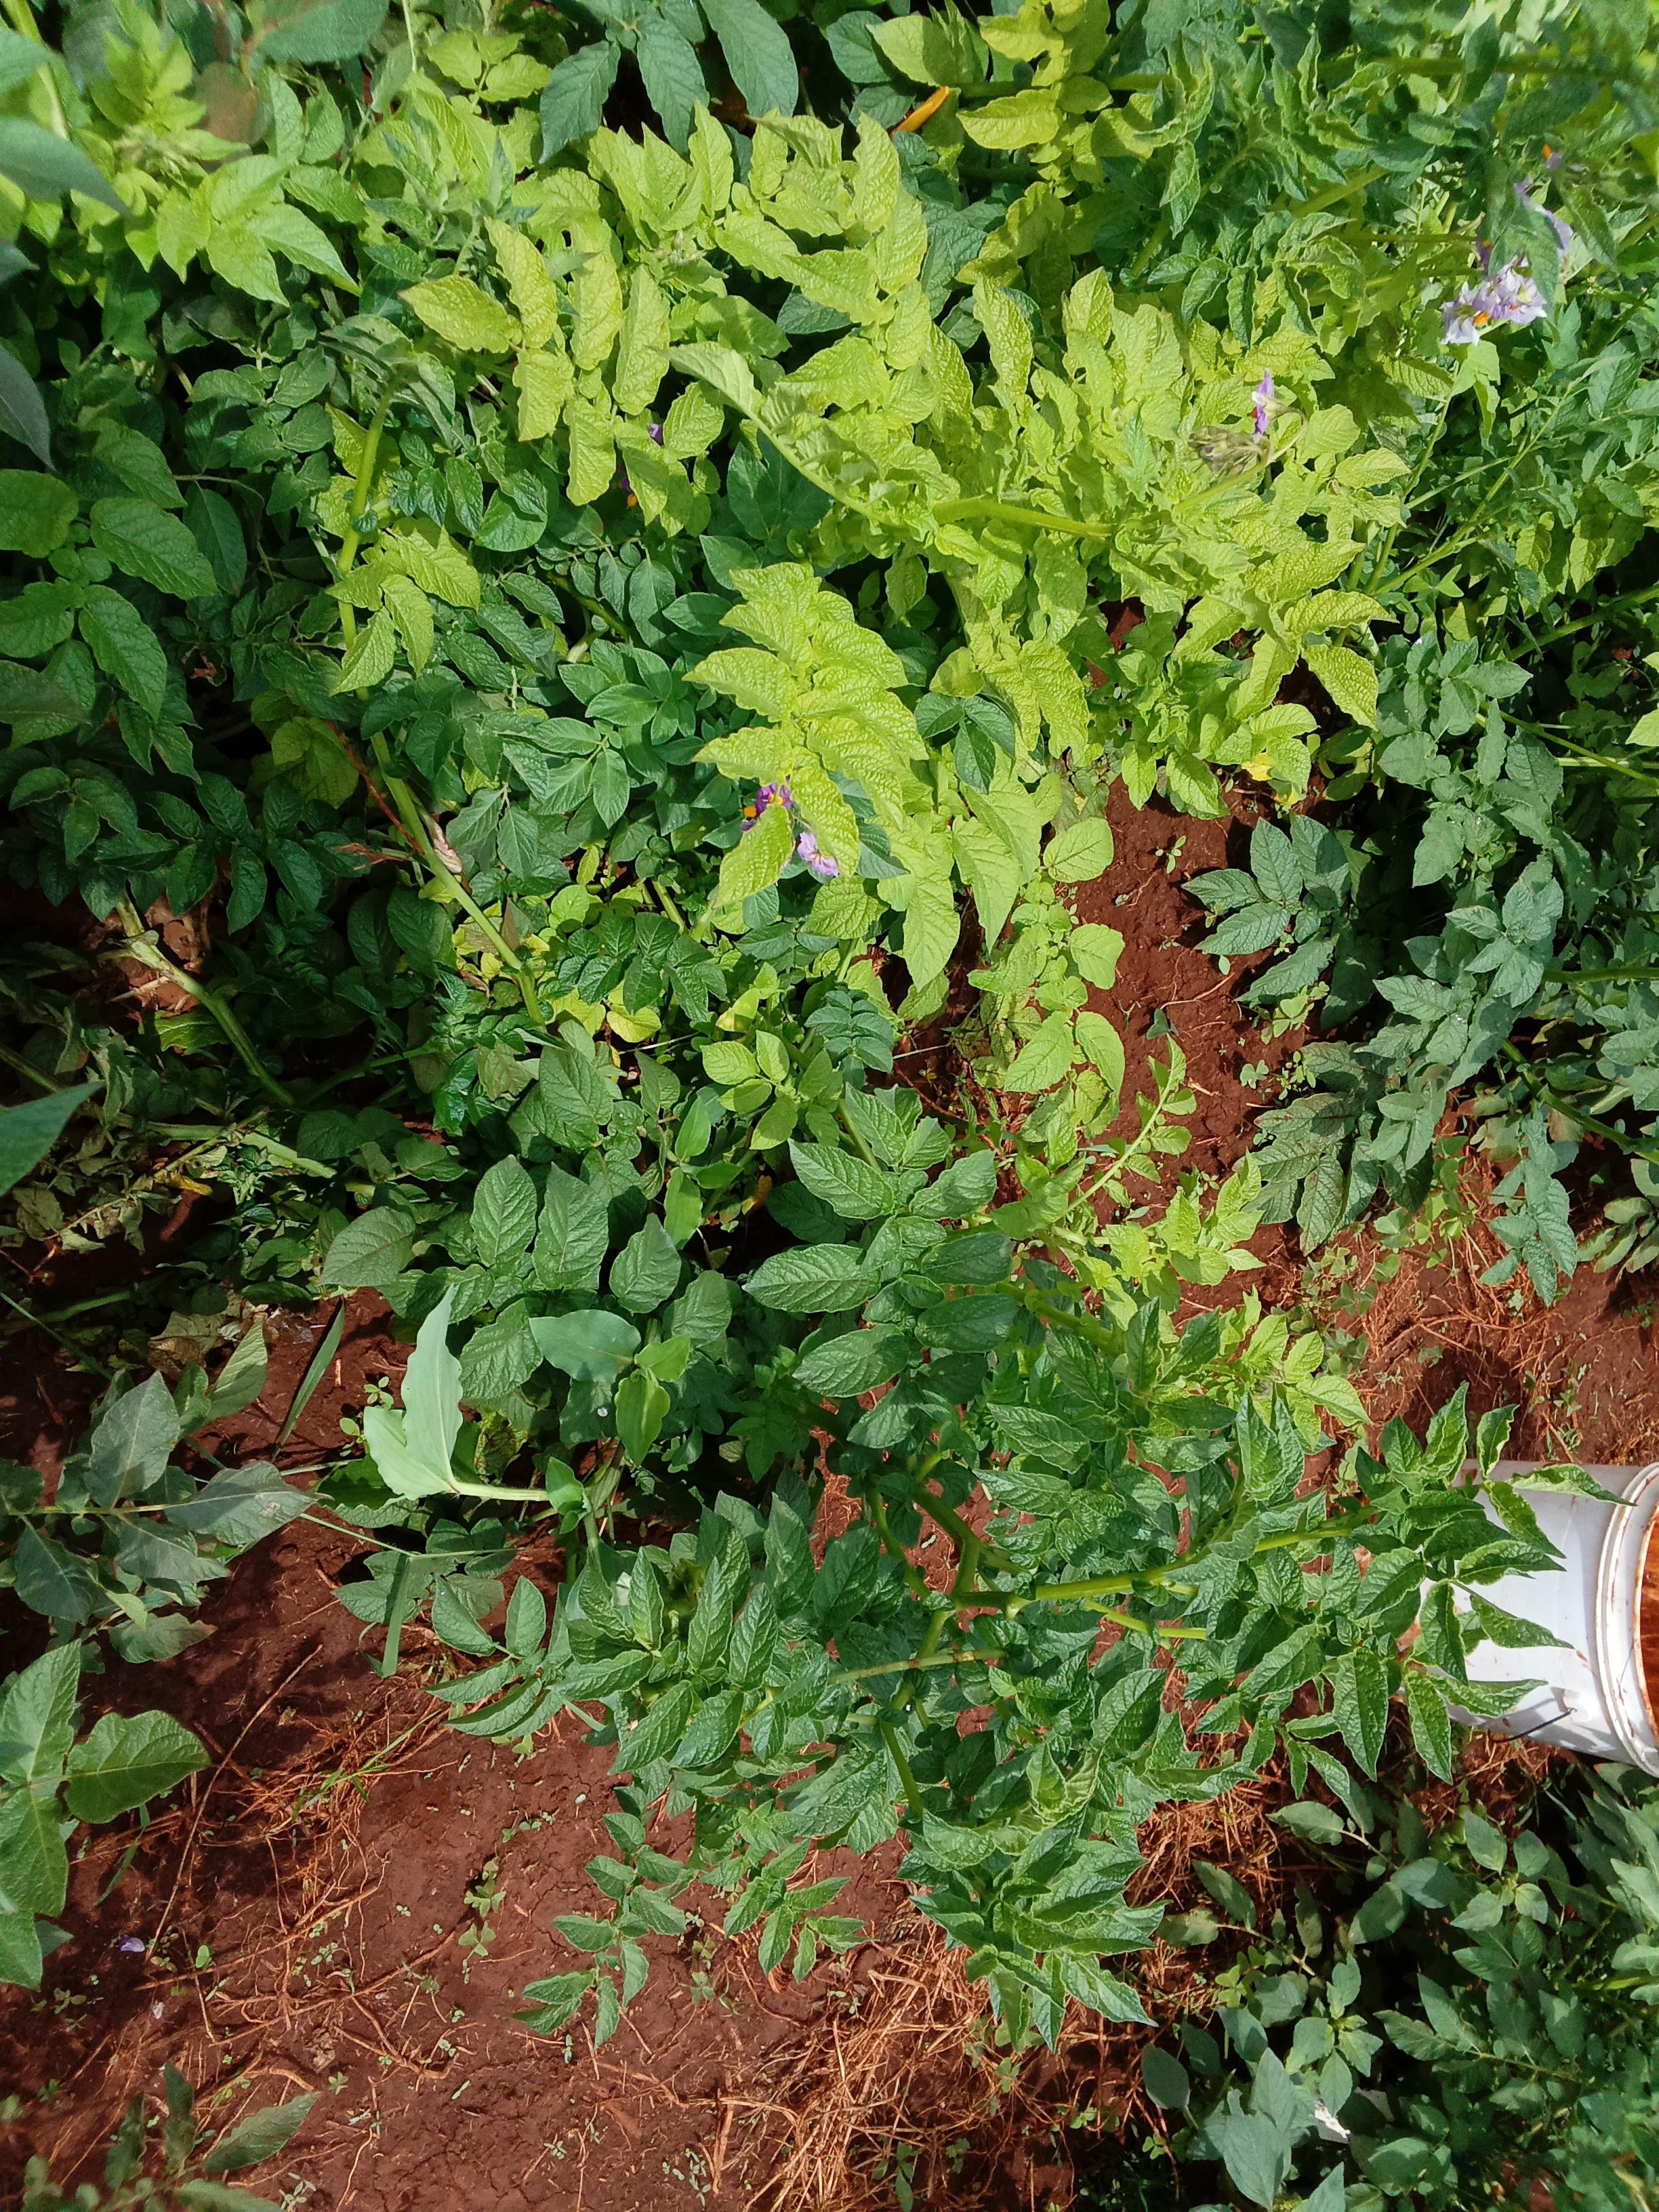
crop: potato
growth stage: flowering
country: Kenya
